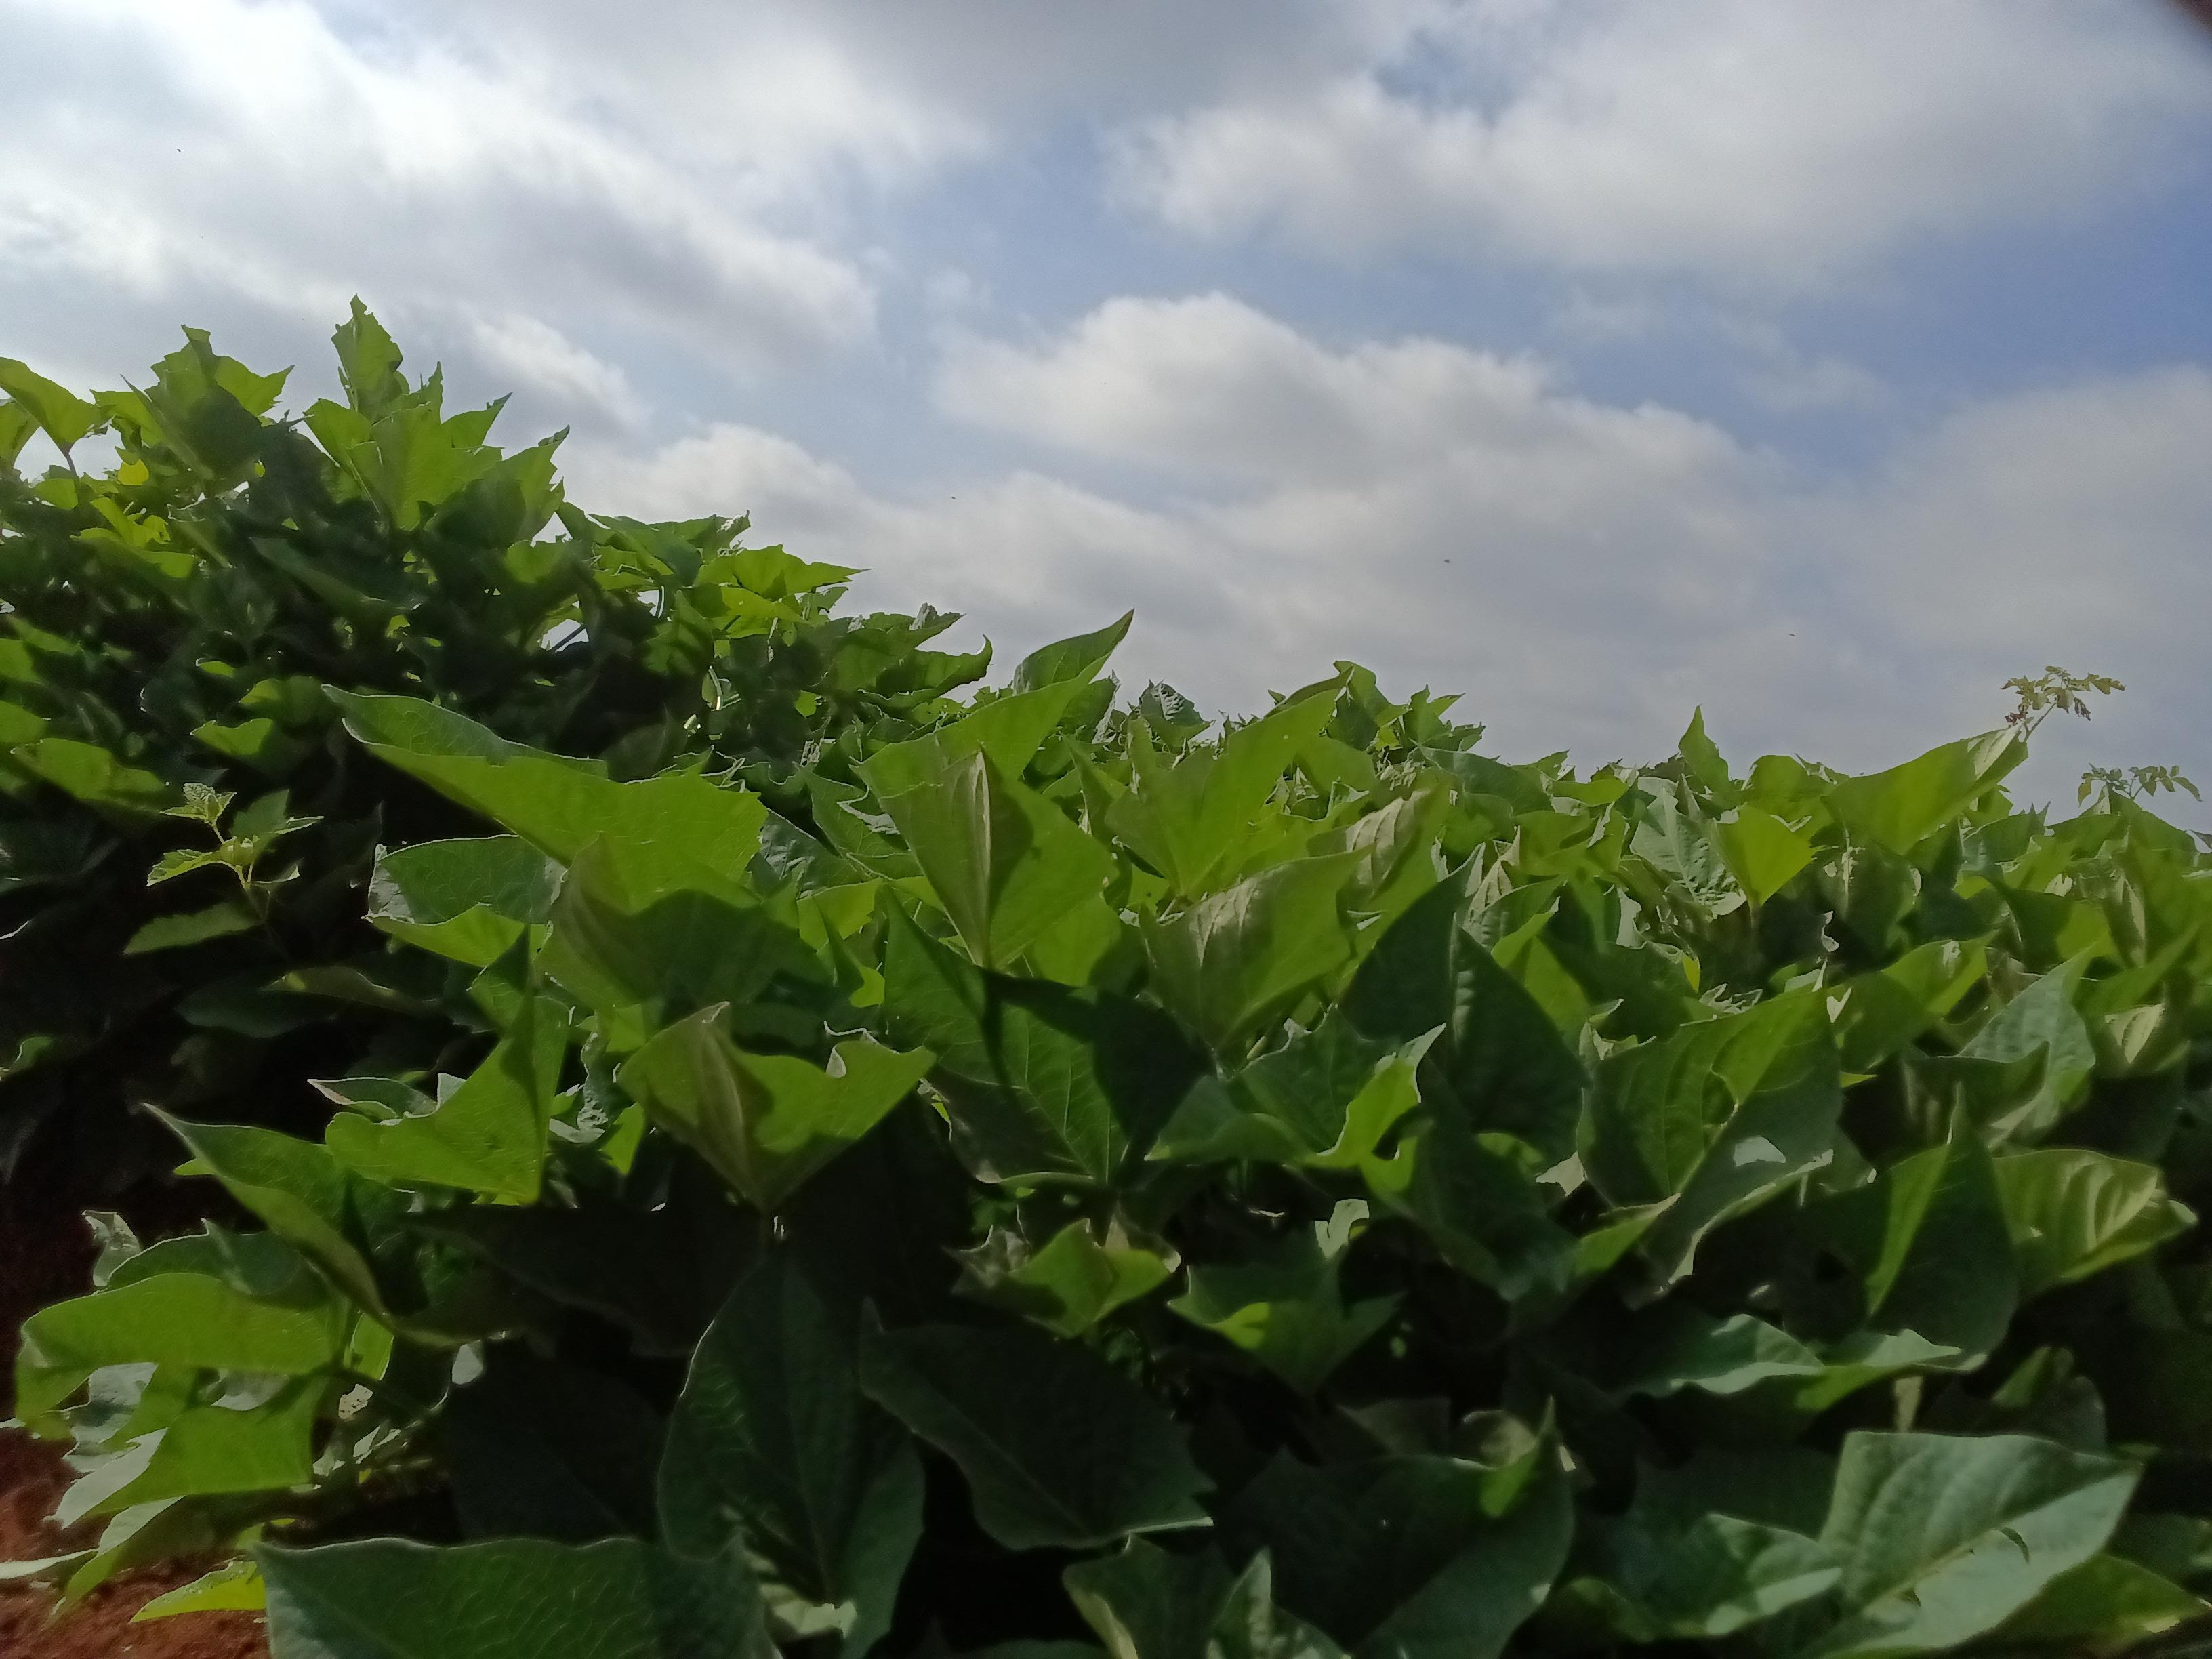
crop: sweet potato
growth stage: vegetative
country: Kenya
